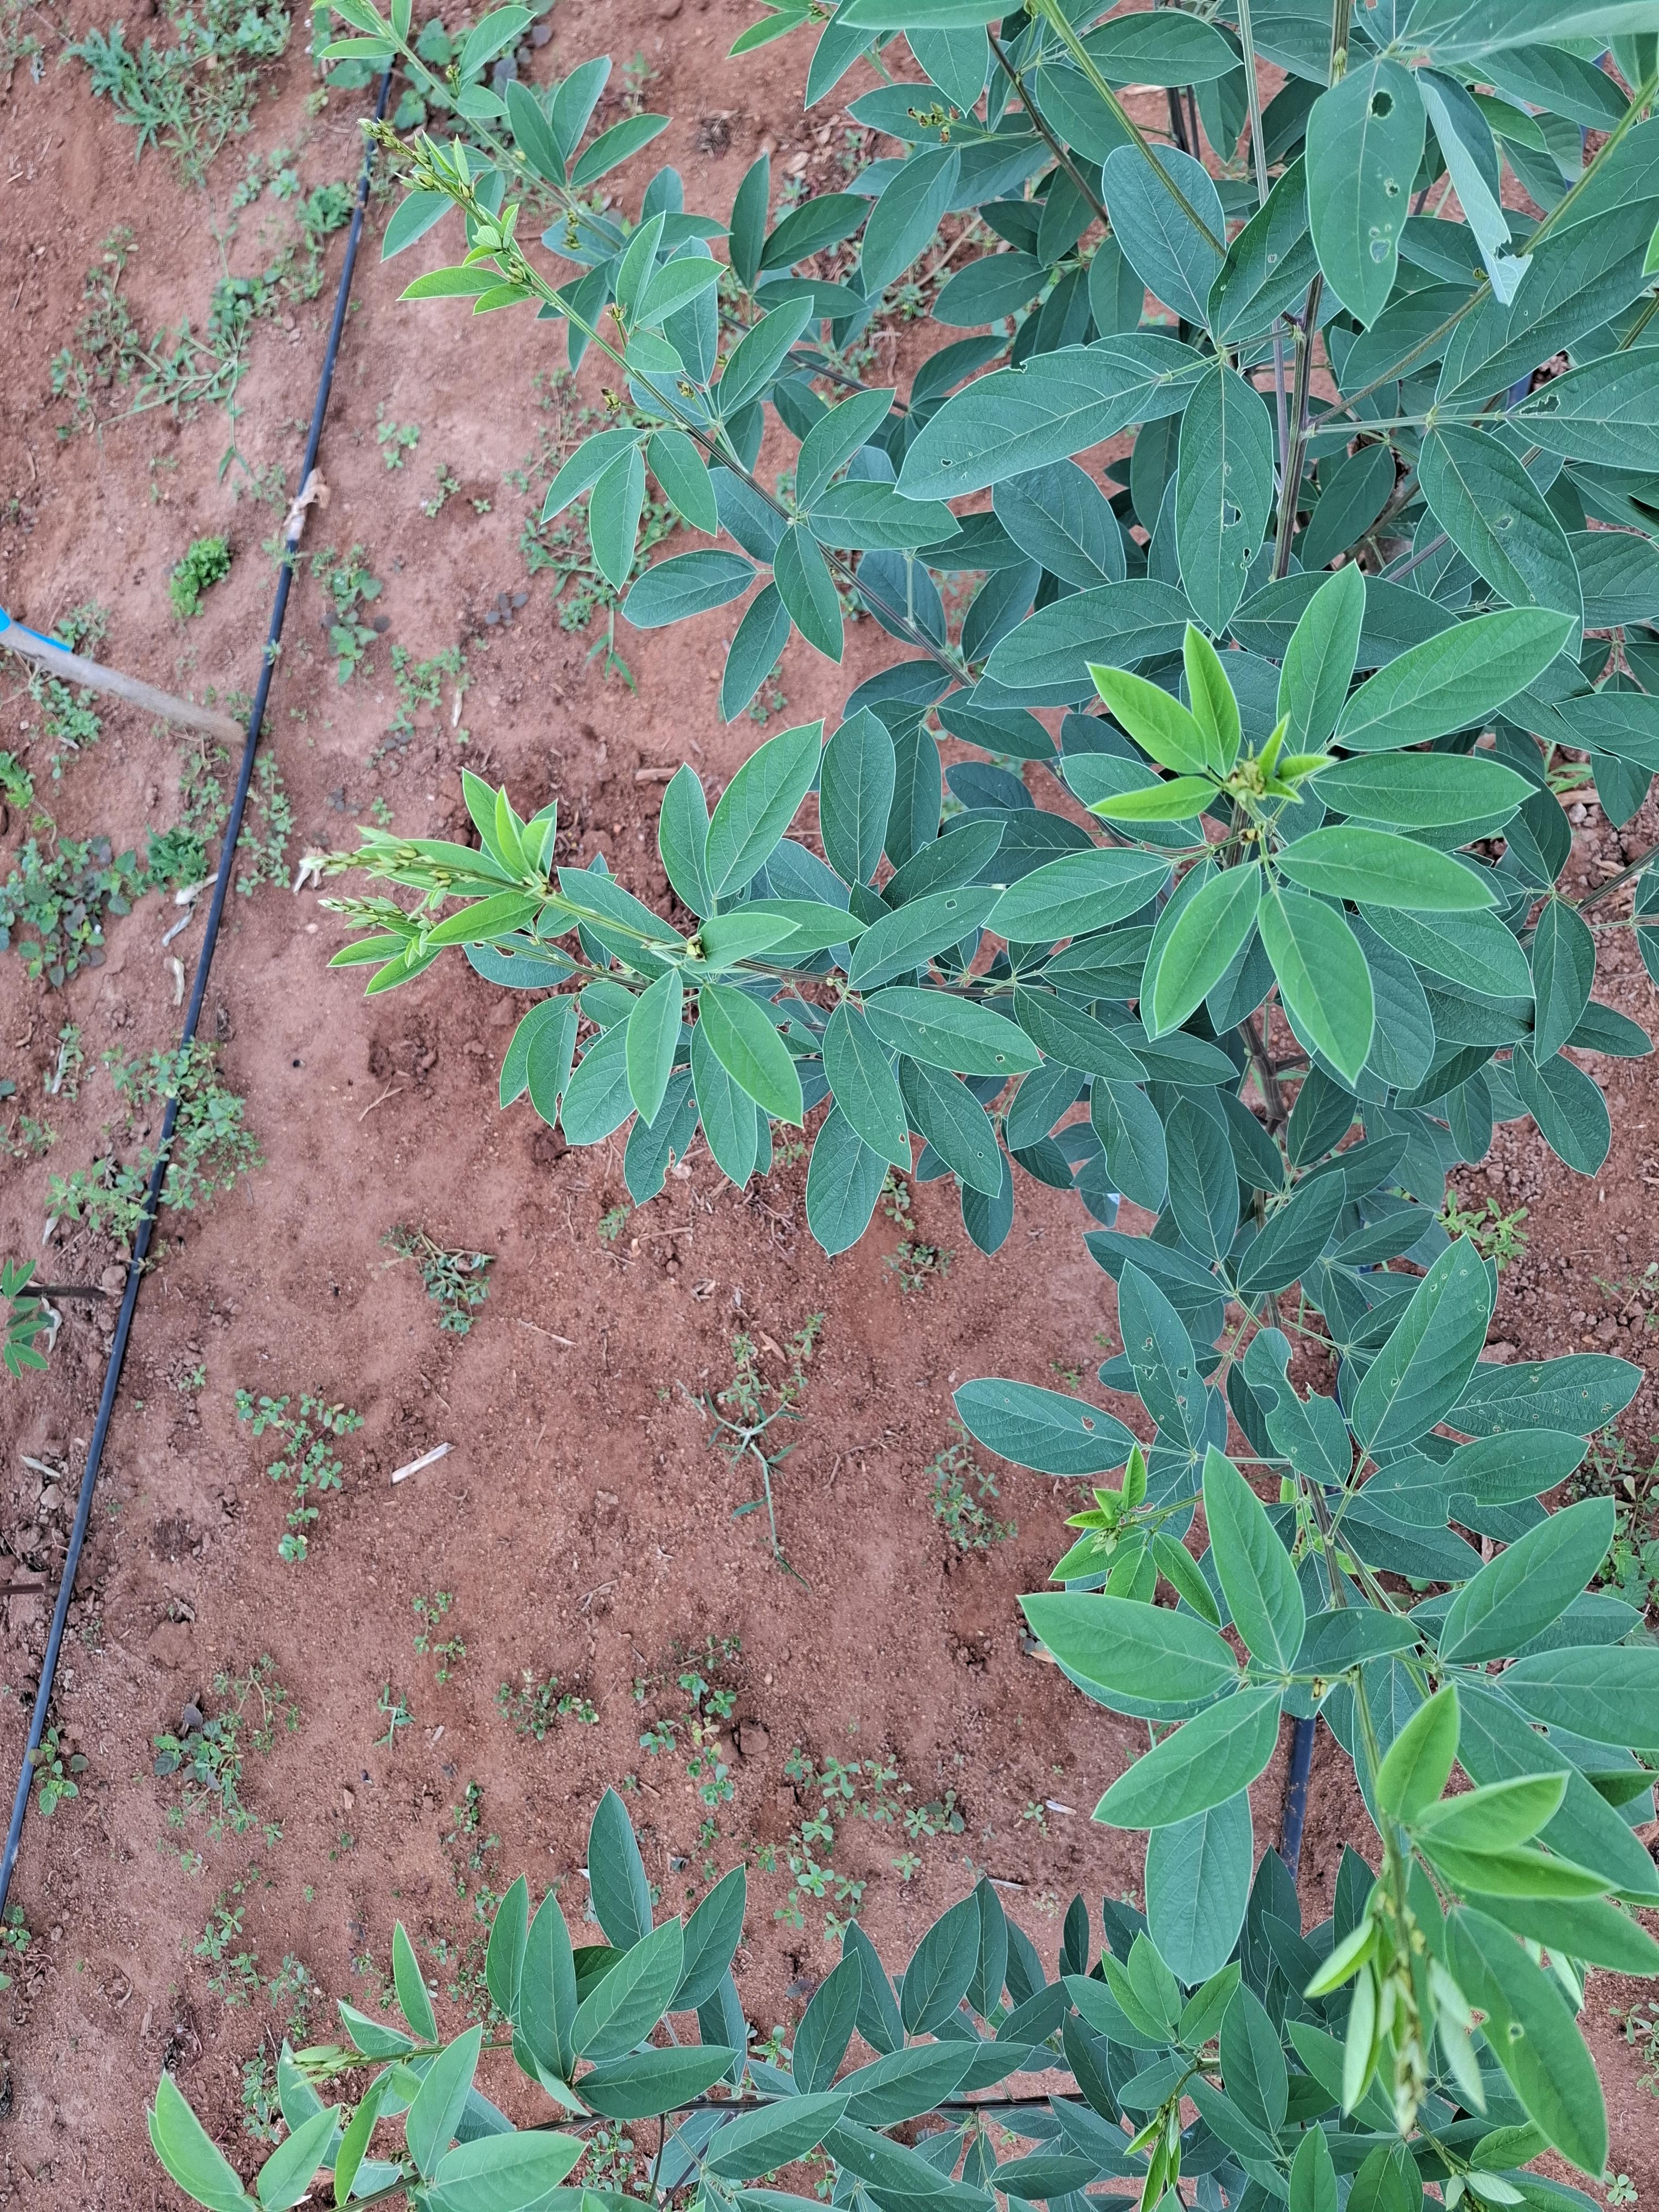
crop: pigeonpea
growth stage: vegetative
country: Kenya
